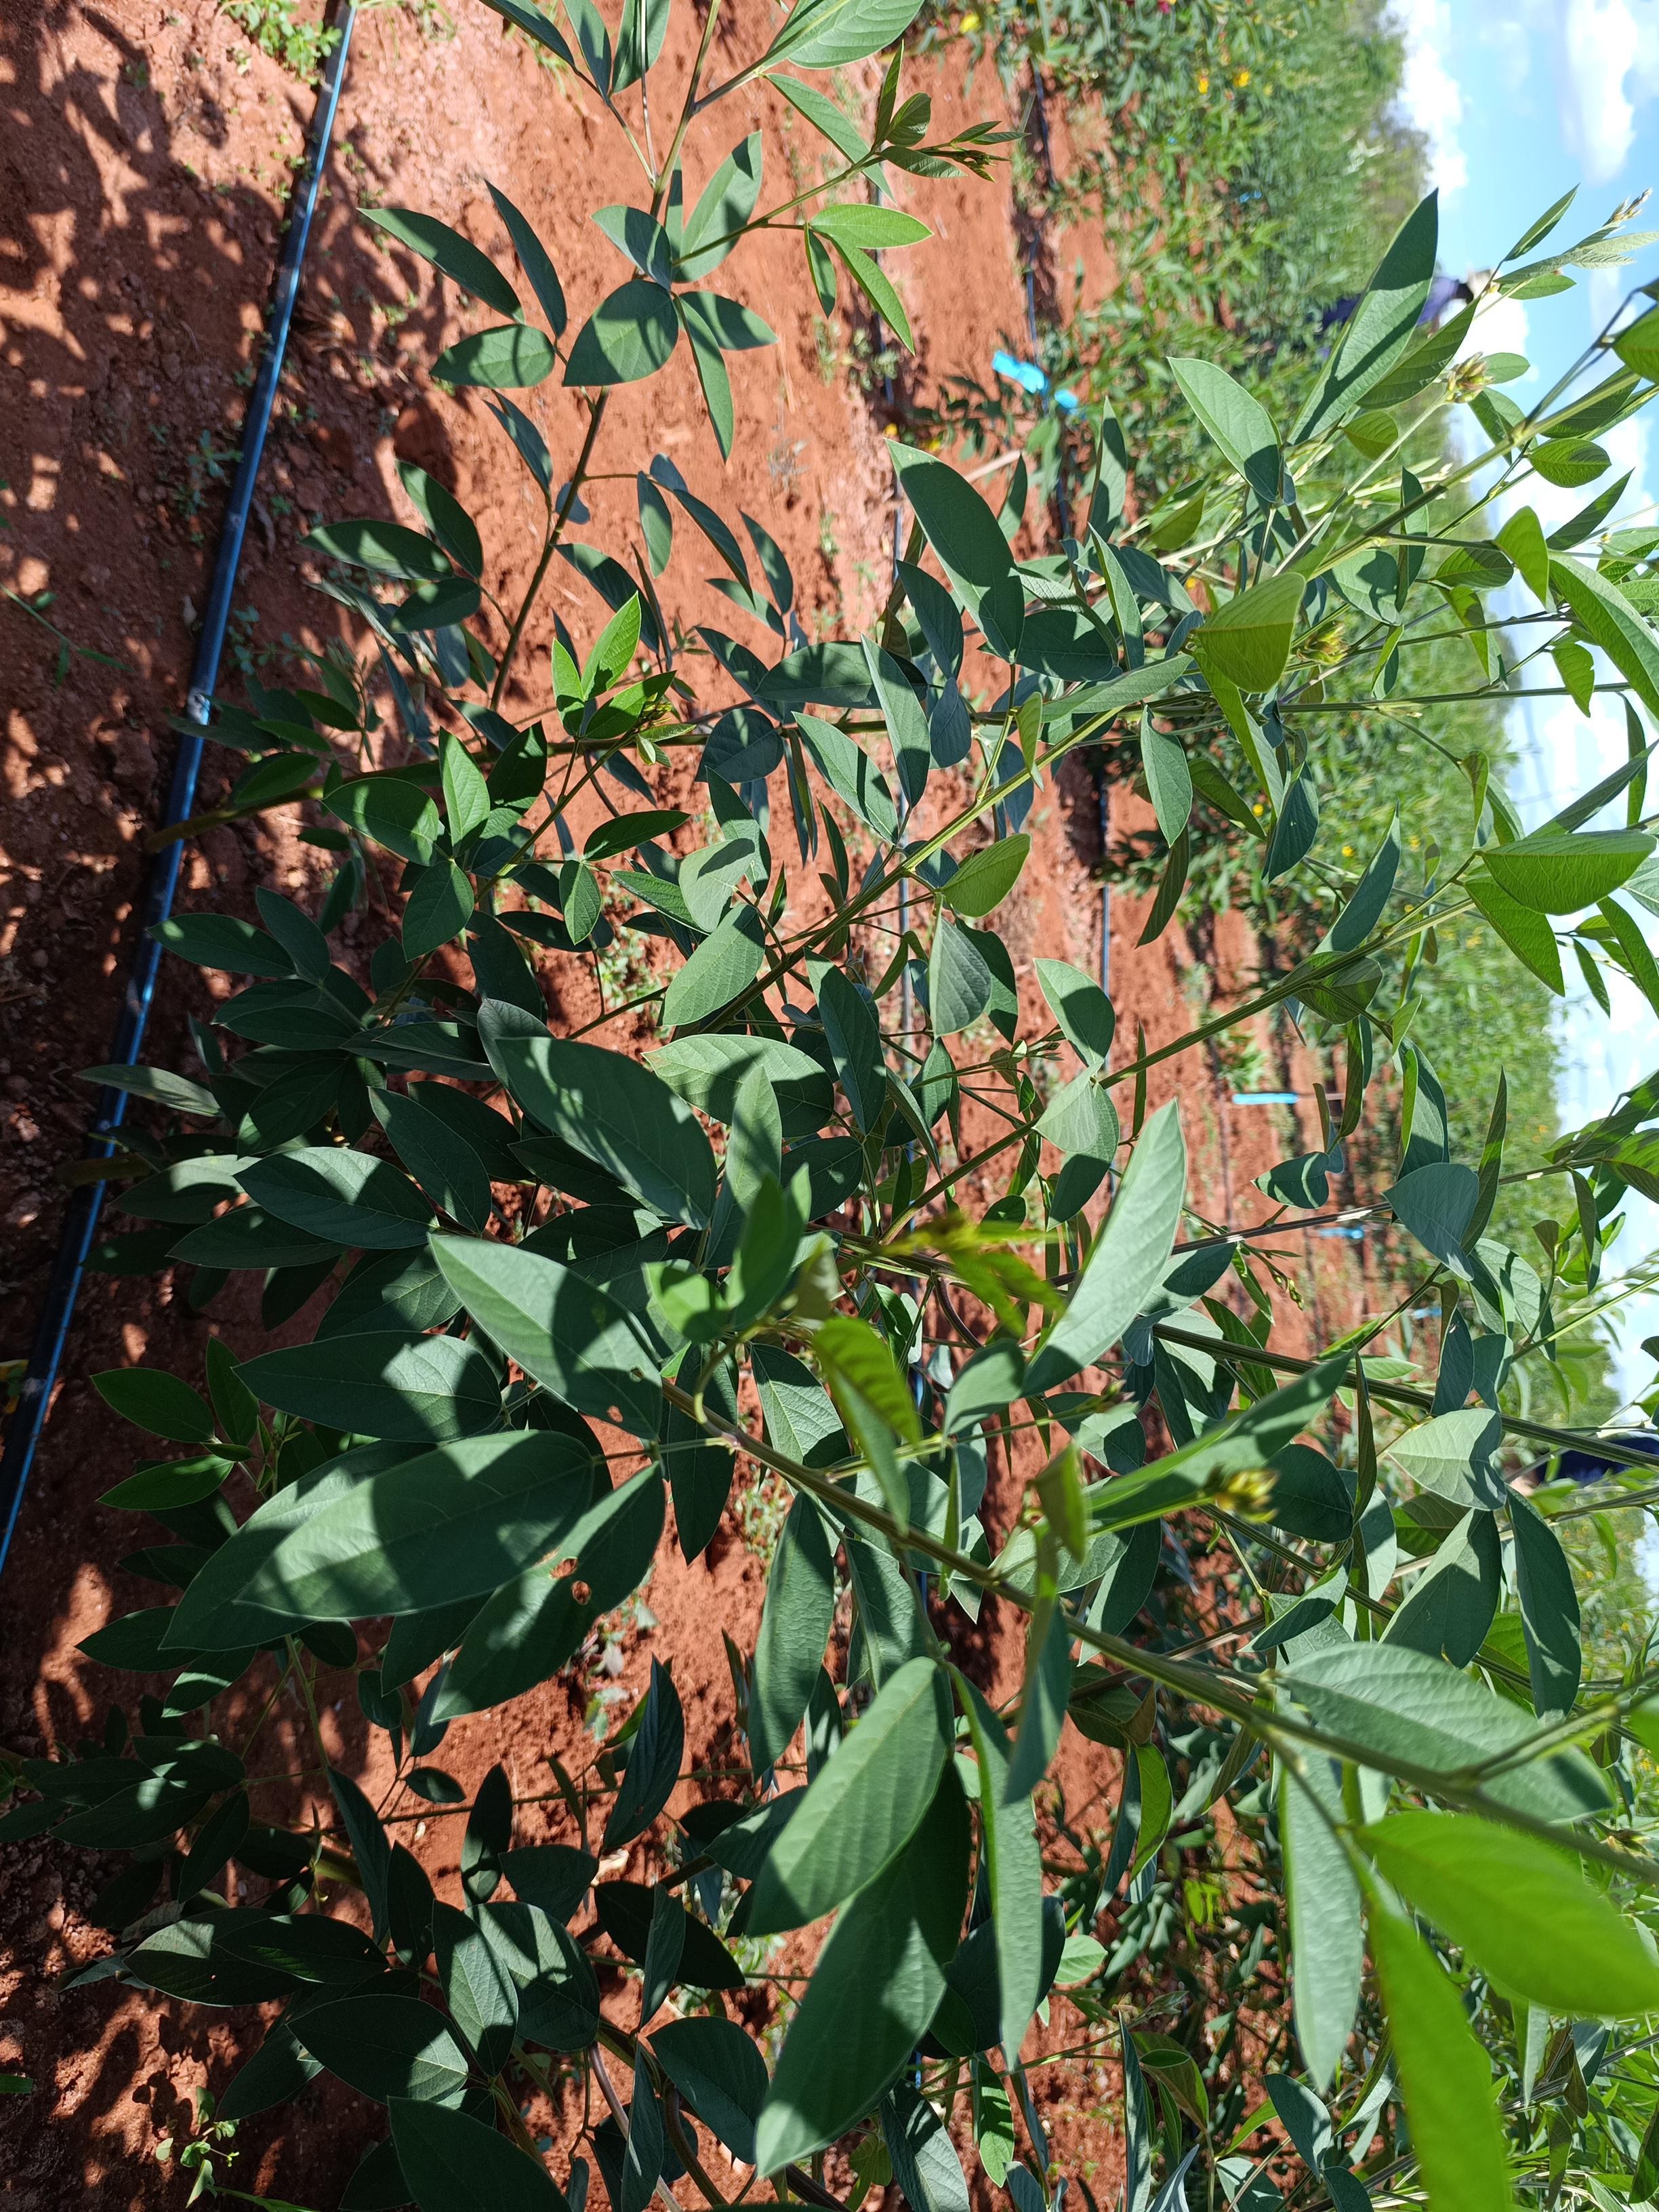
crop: pigeonpea
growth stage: vegetative
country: Kenya
